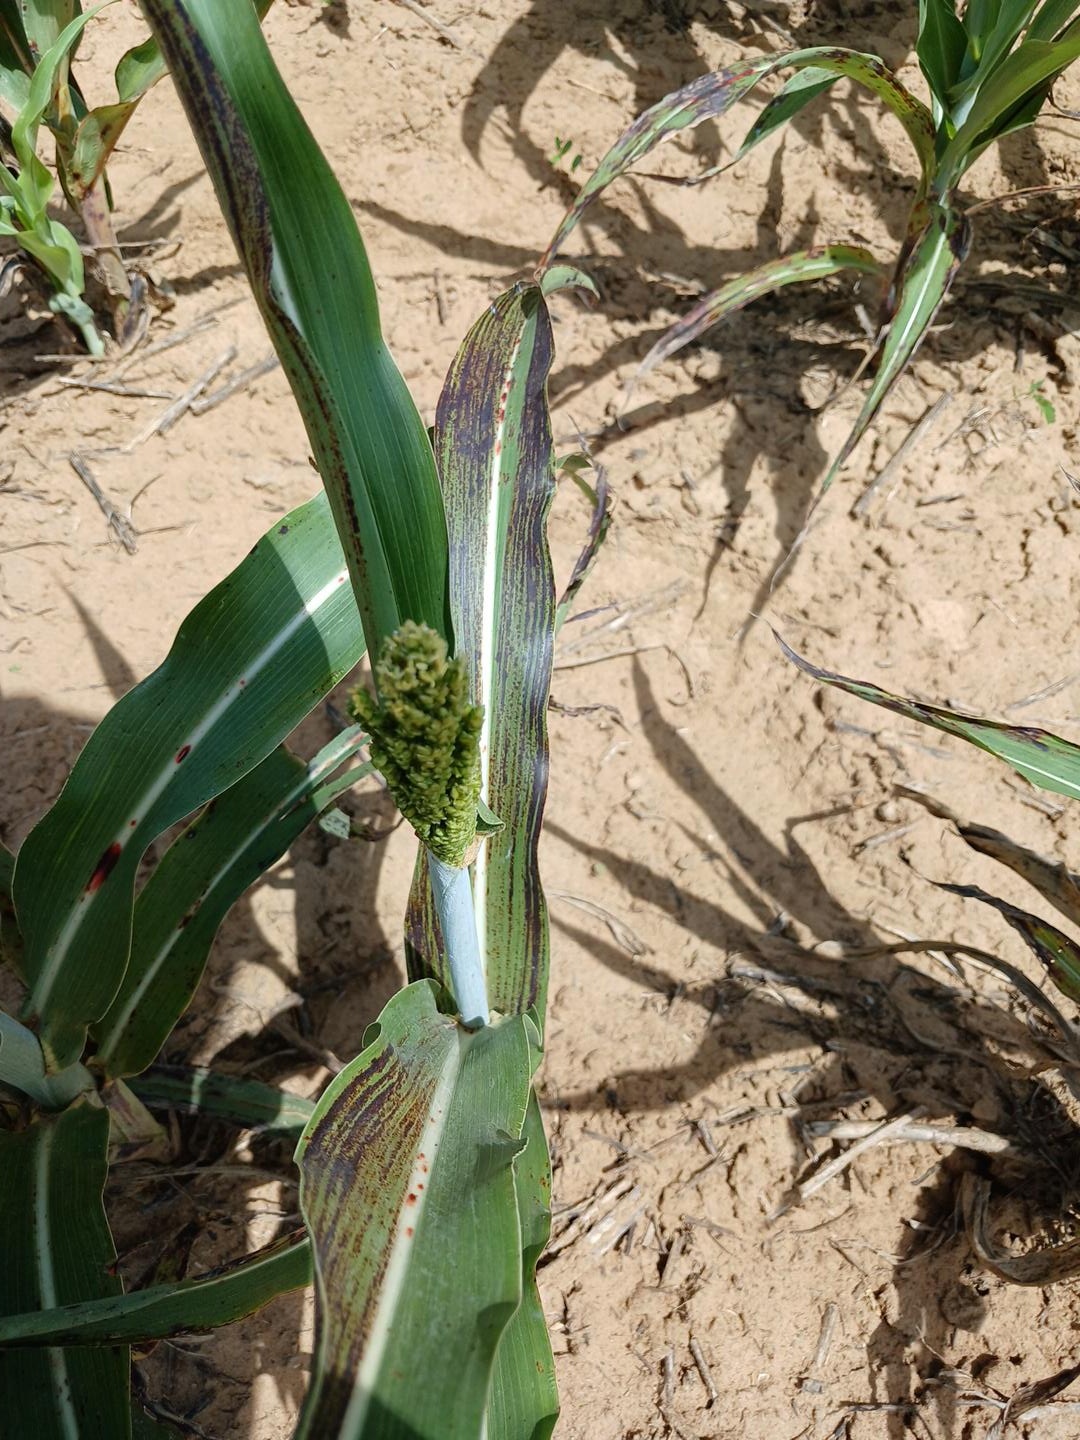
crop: sorghum
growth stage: heading tuber
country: Senegal
